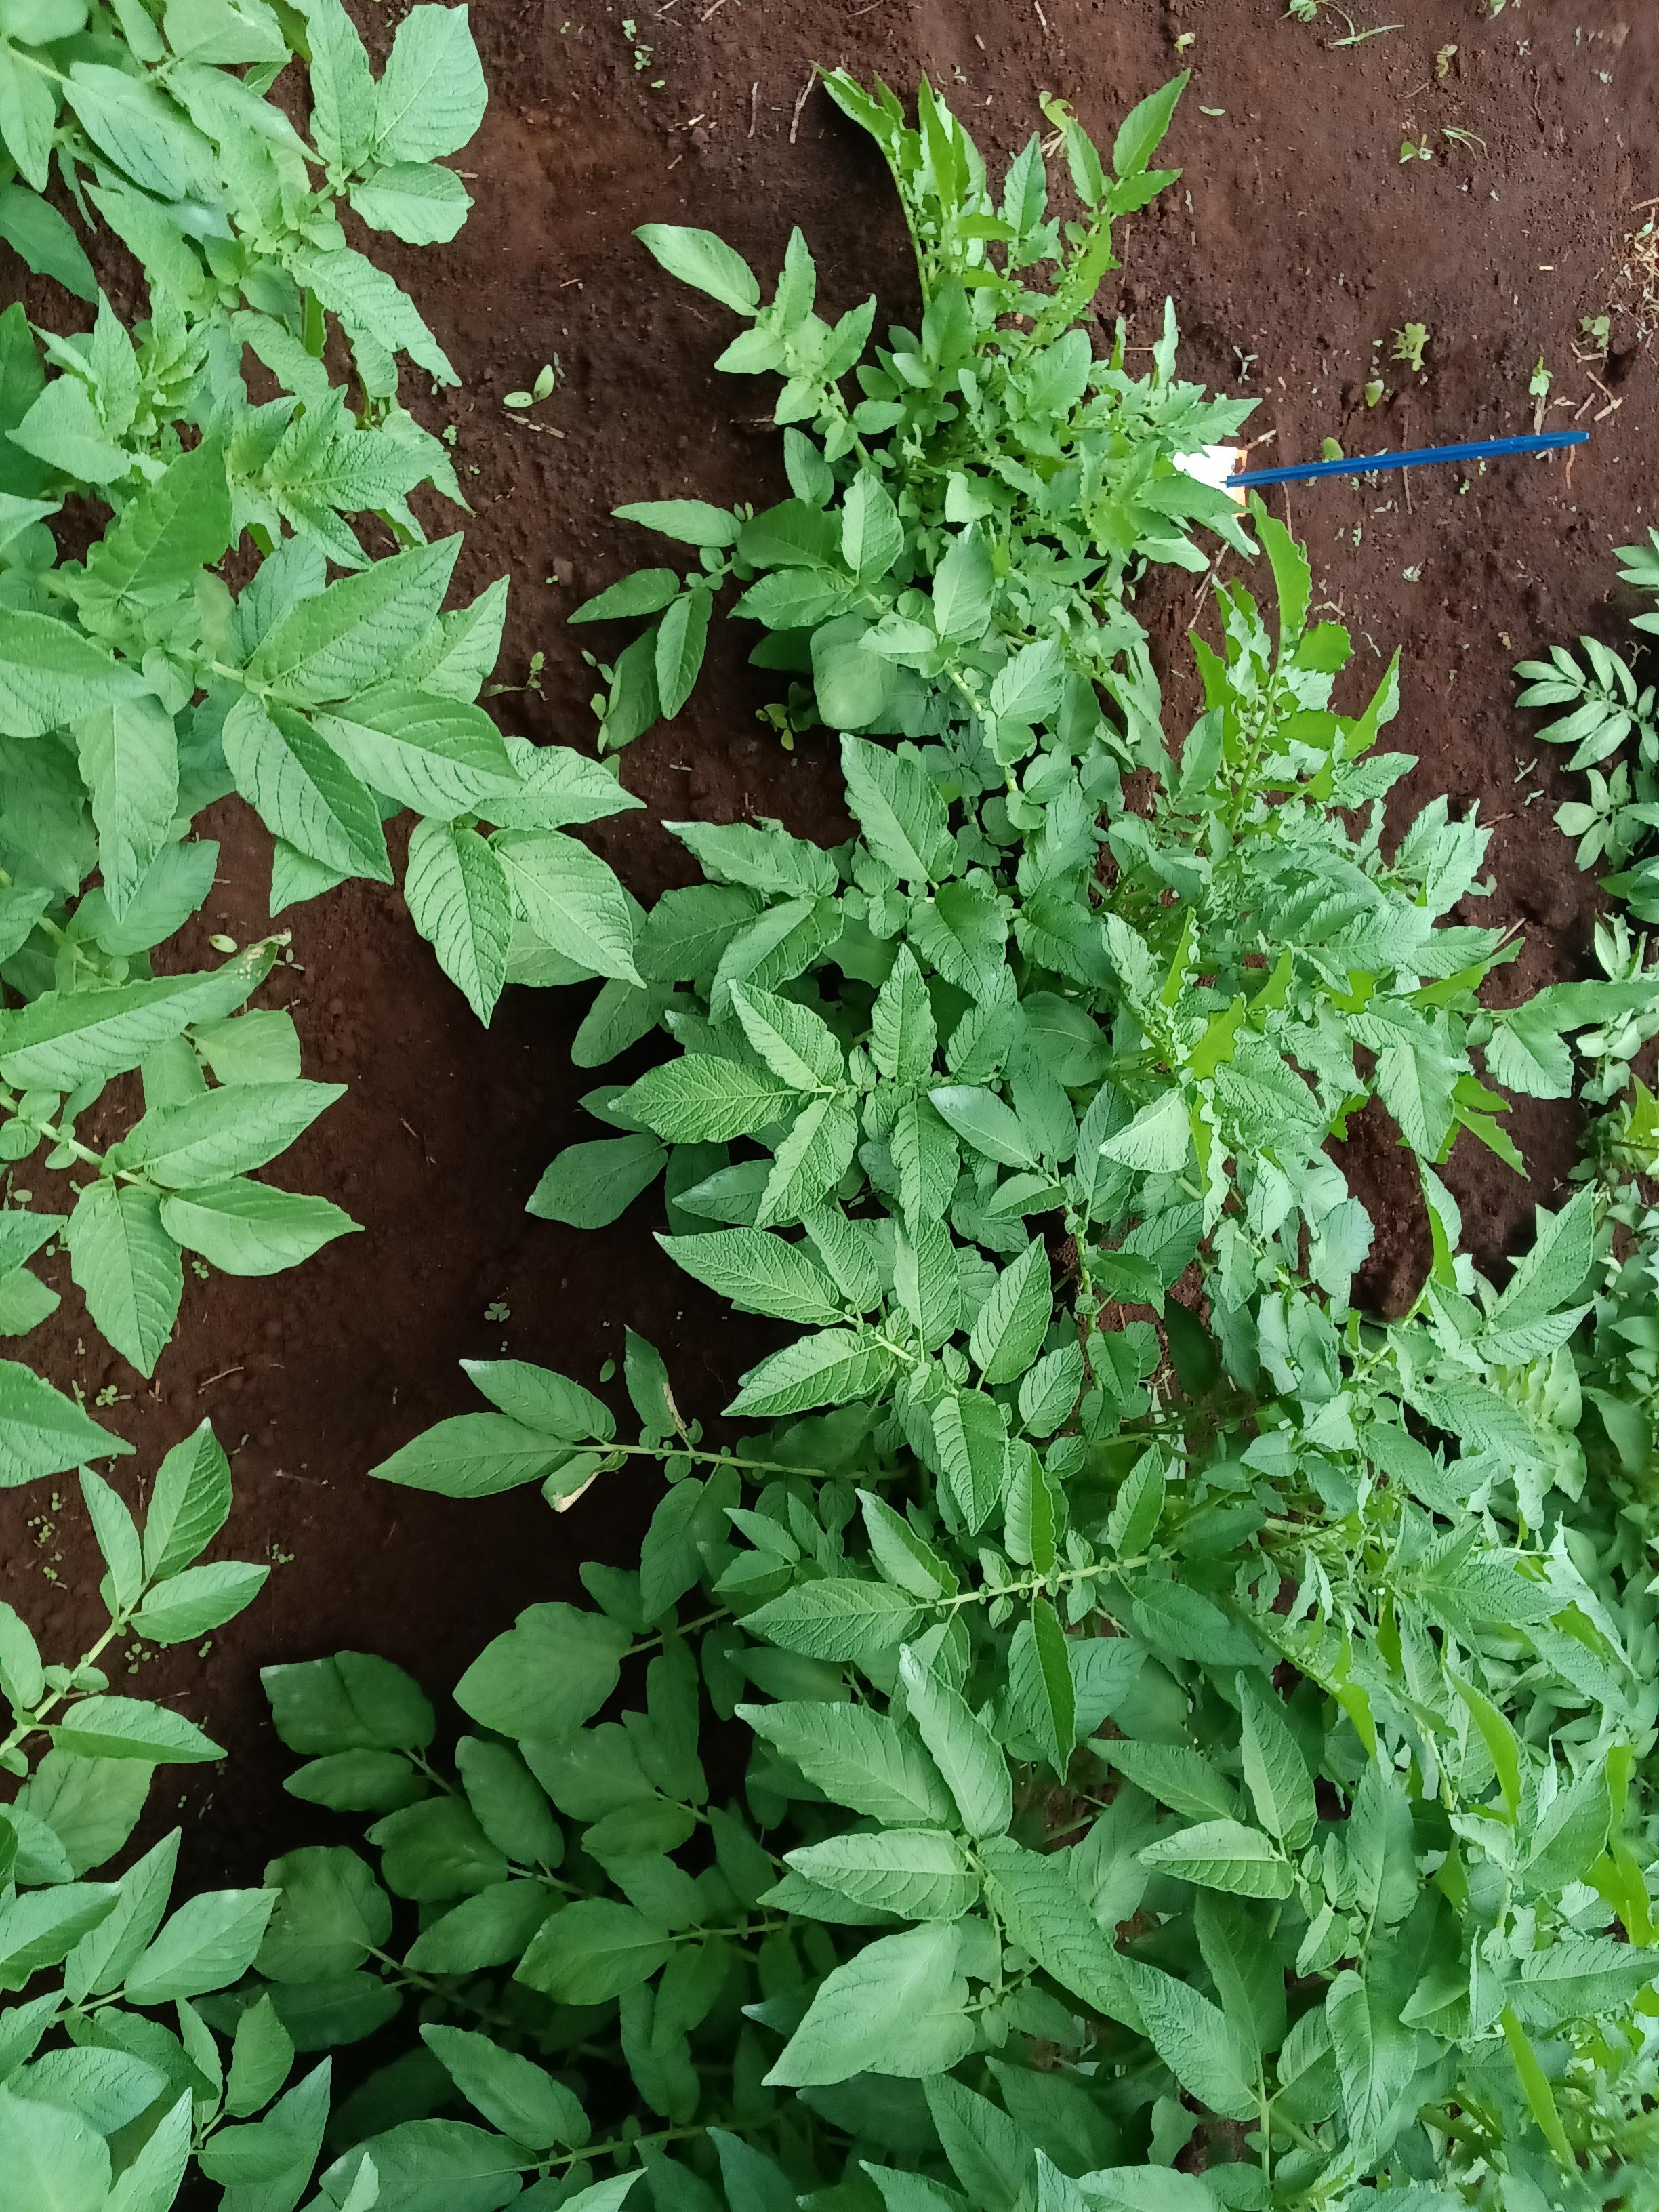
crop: potato
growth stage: vegetative
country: Kenya
